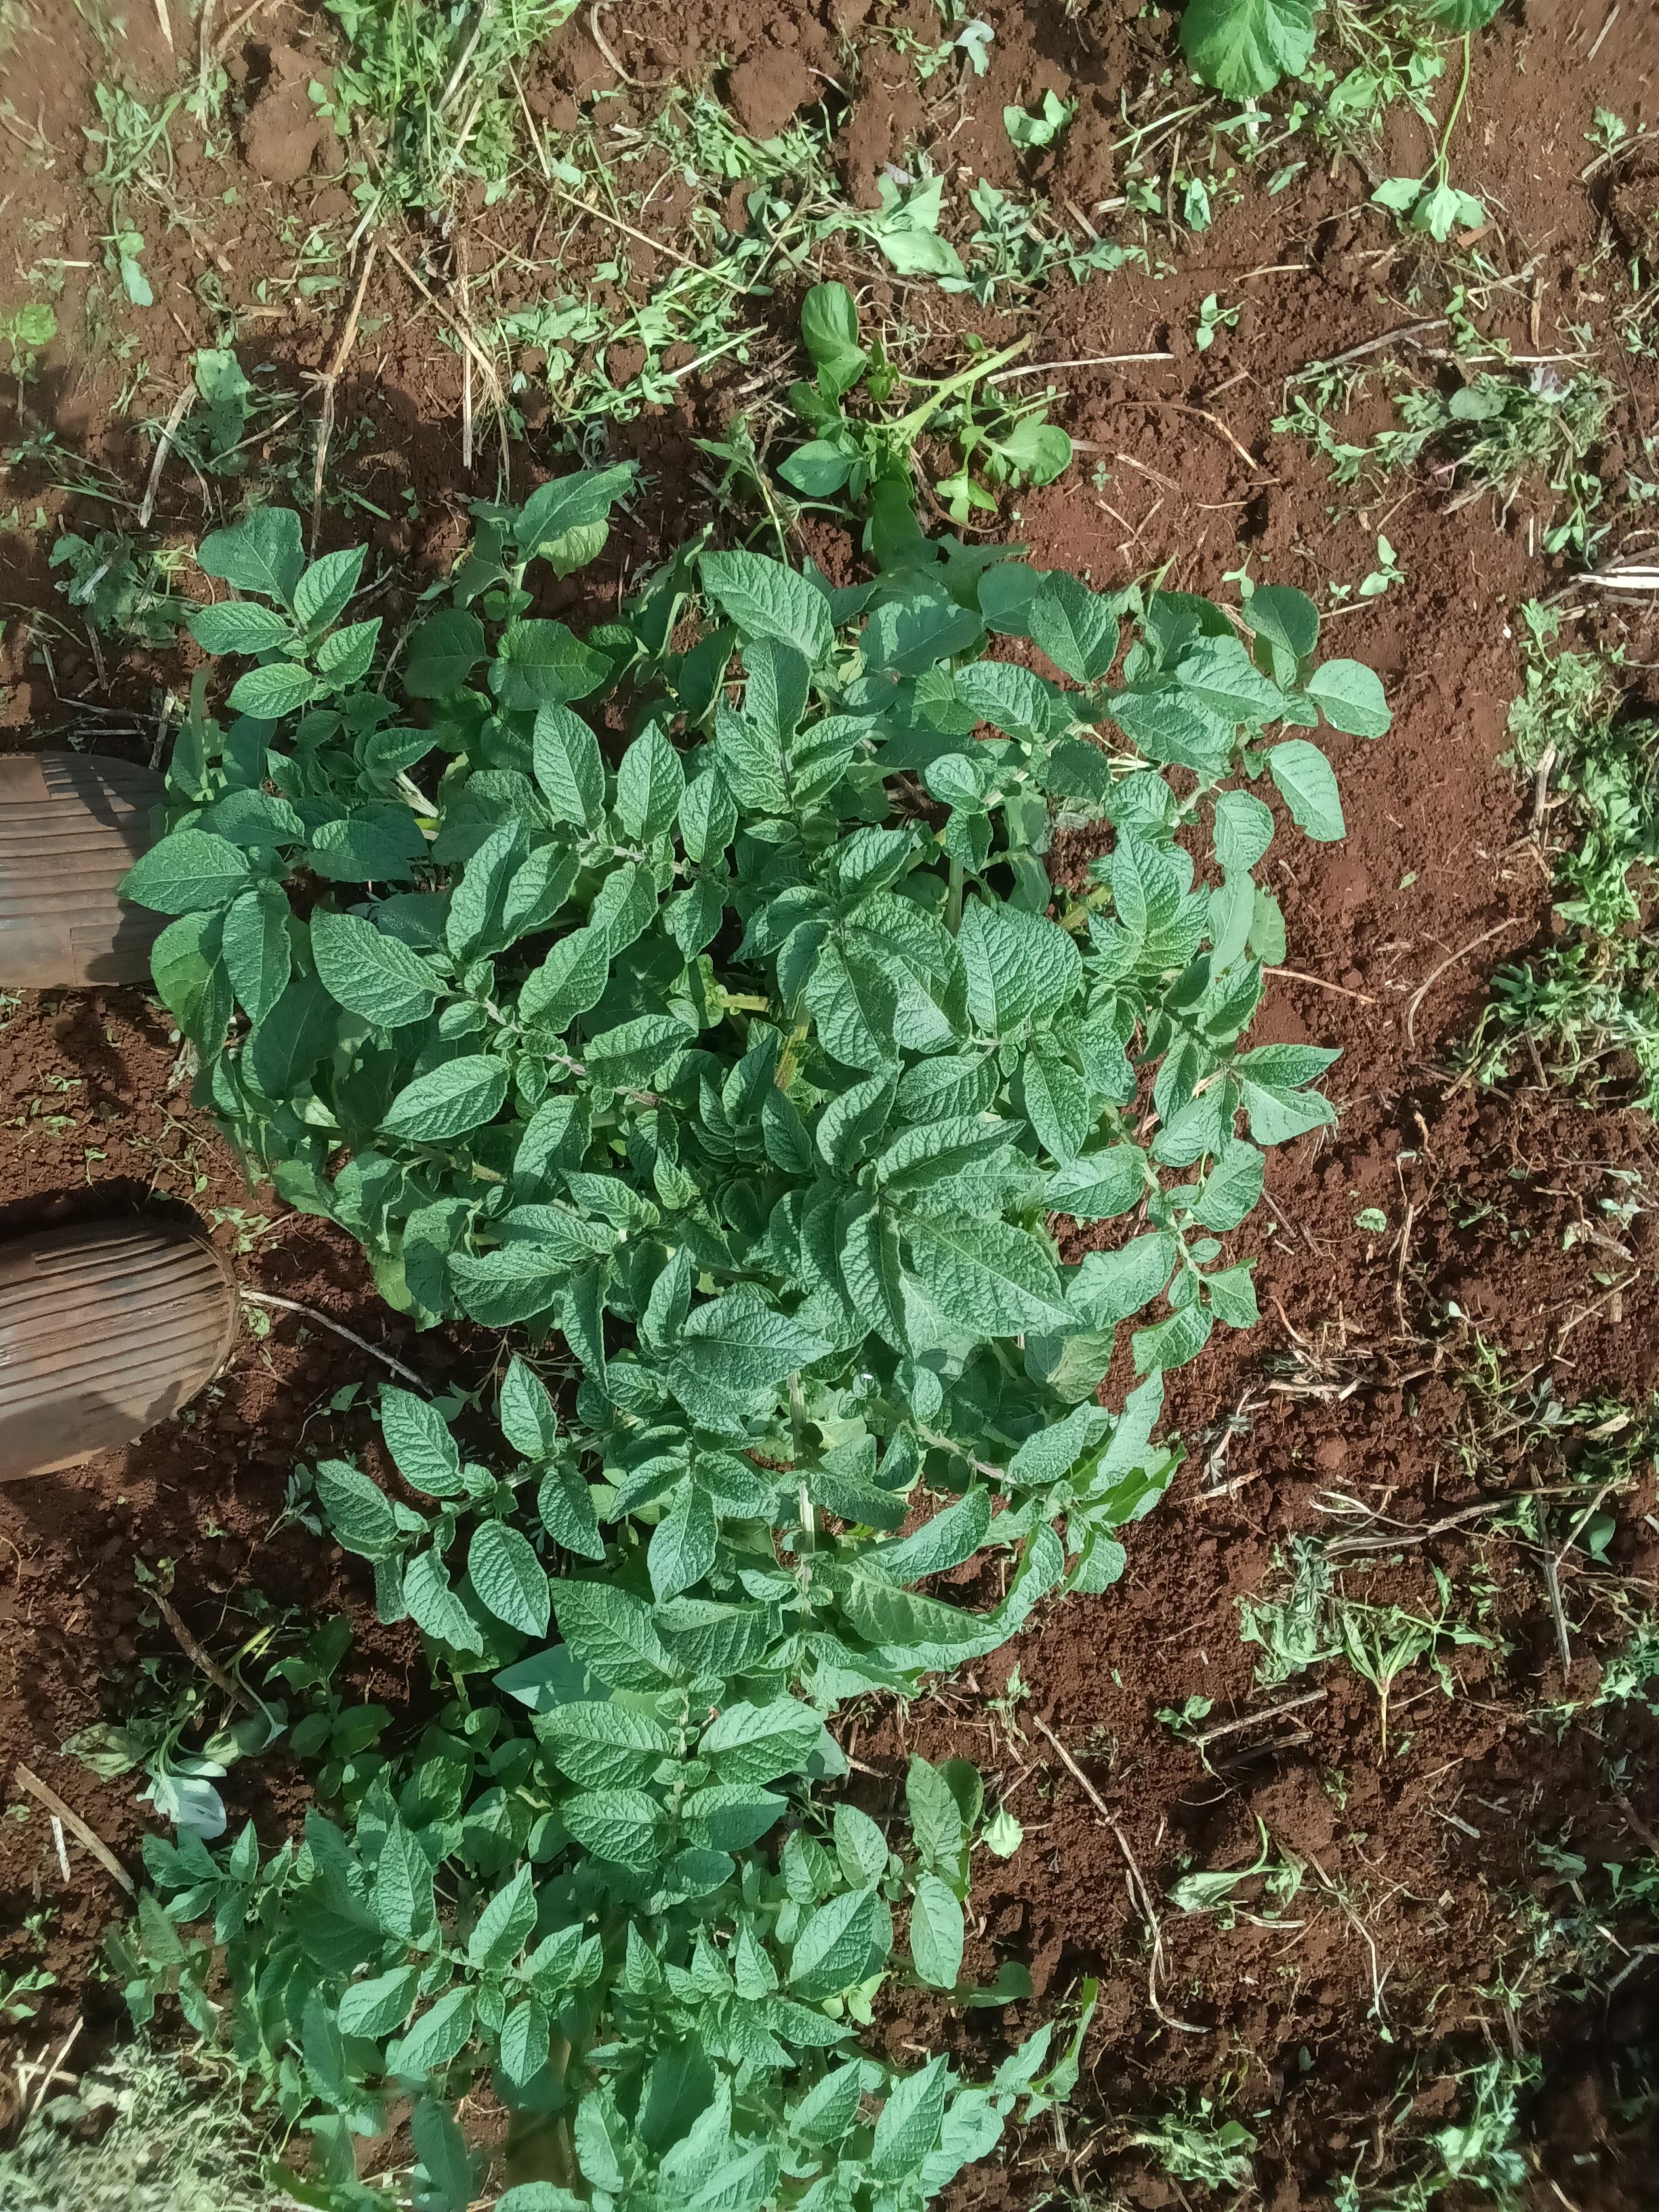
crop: potato
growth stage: emergence
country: Kenya
